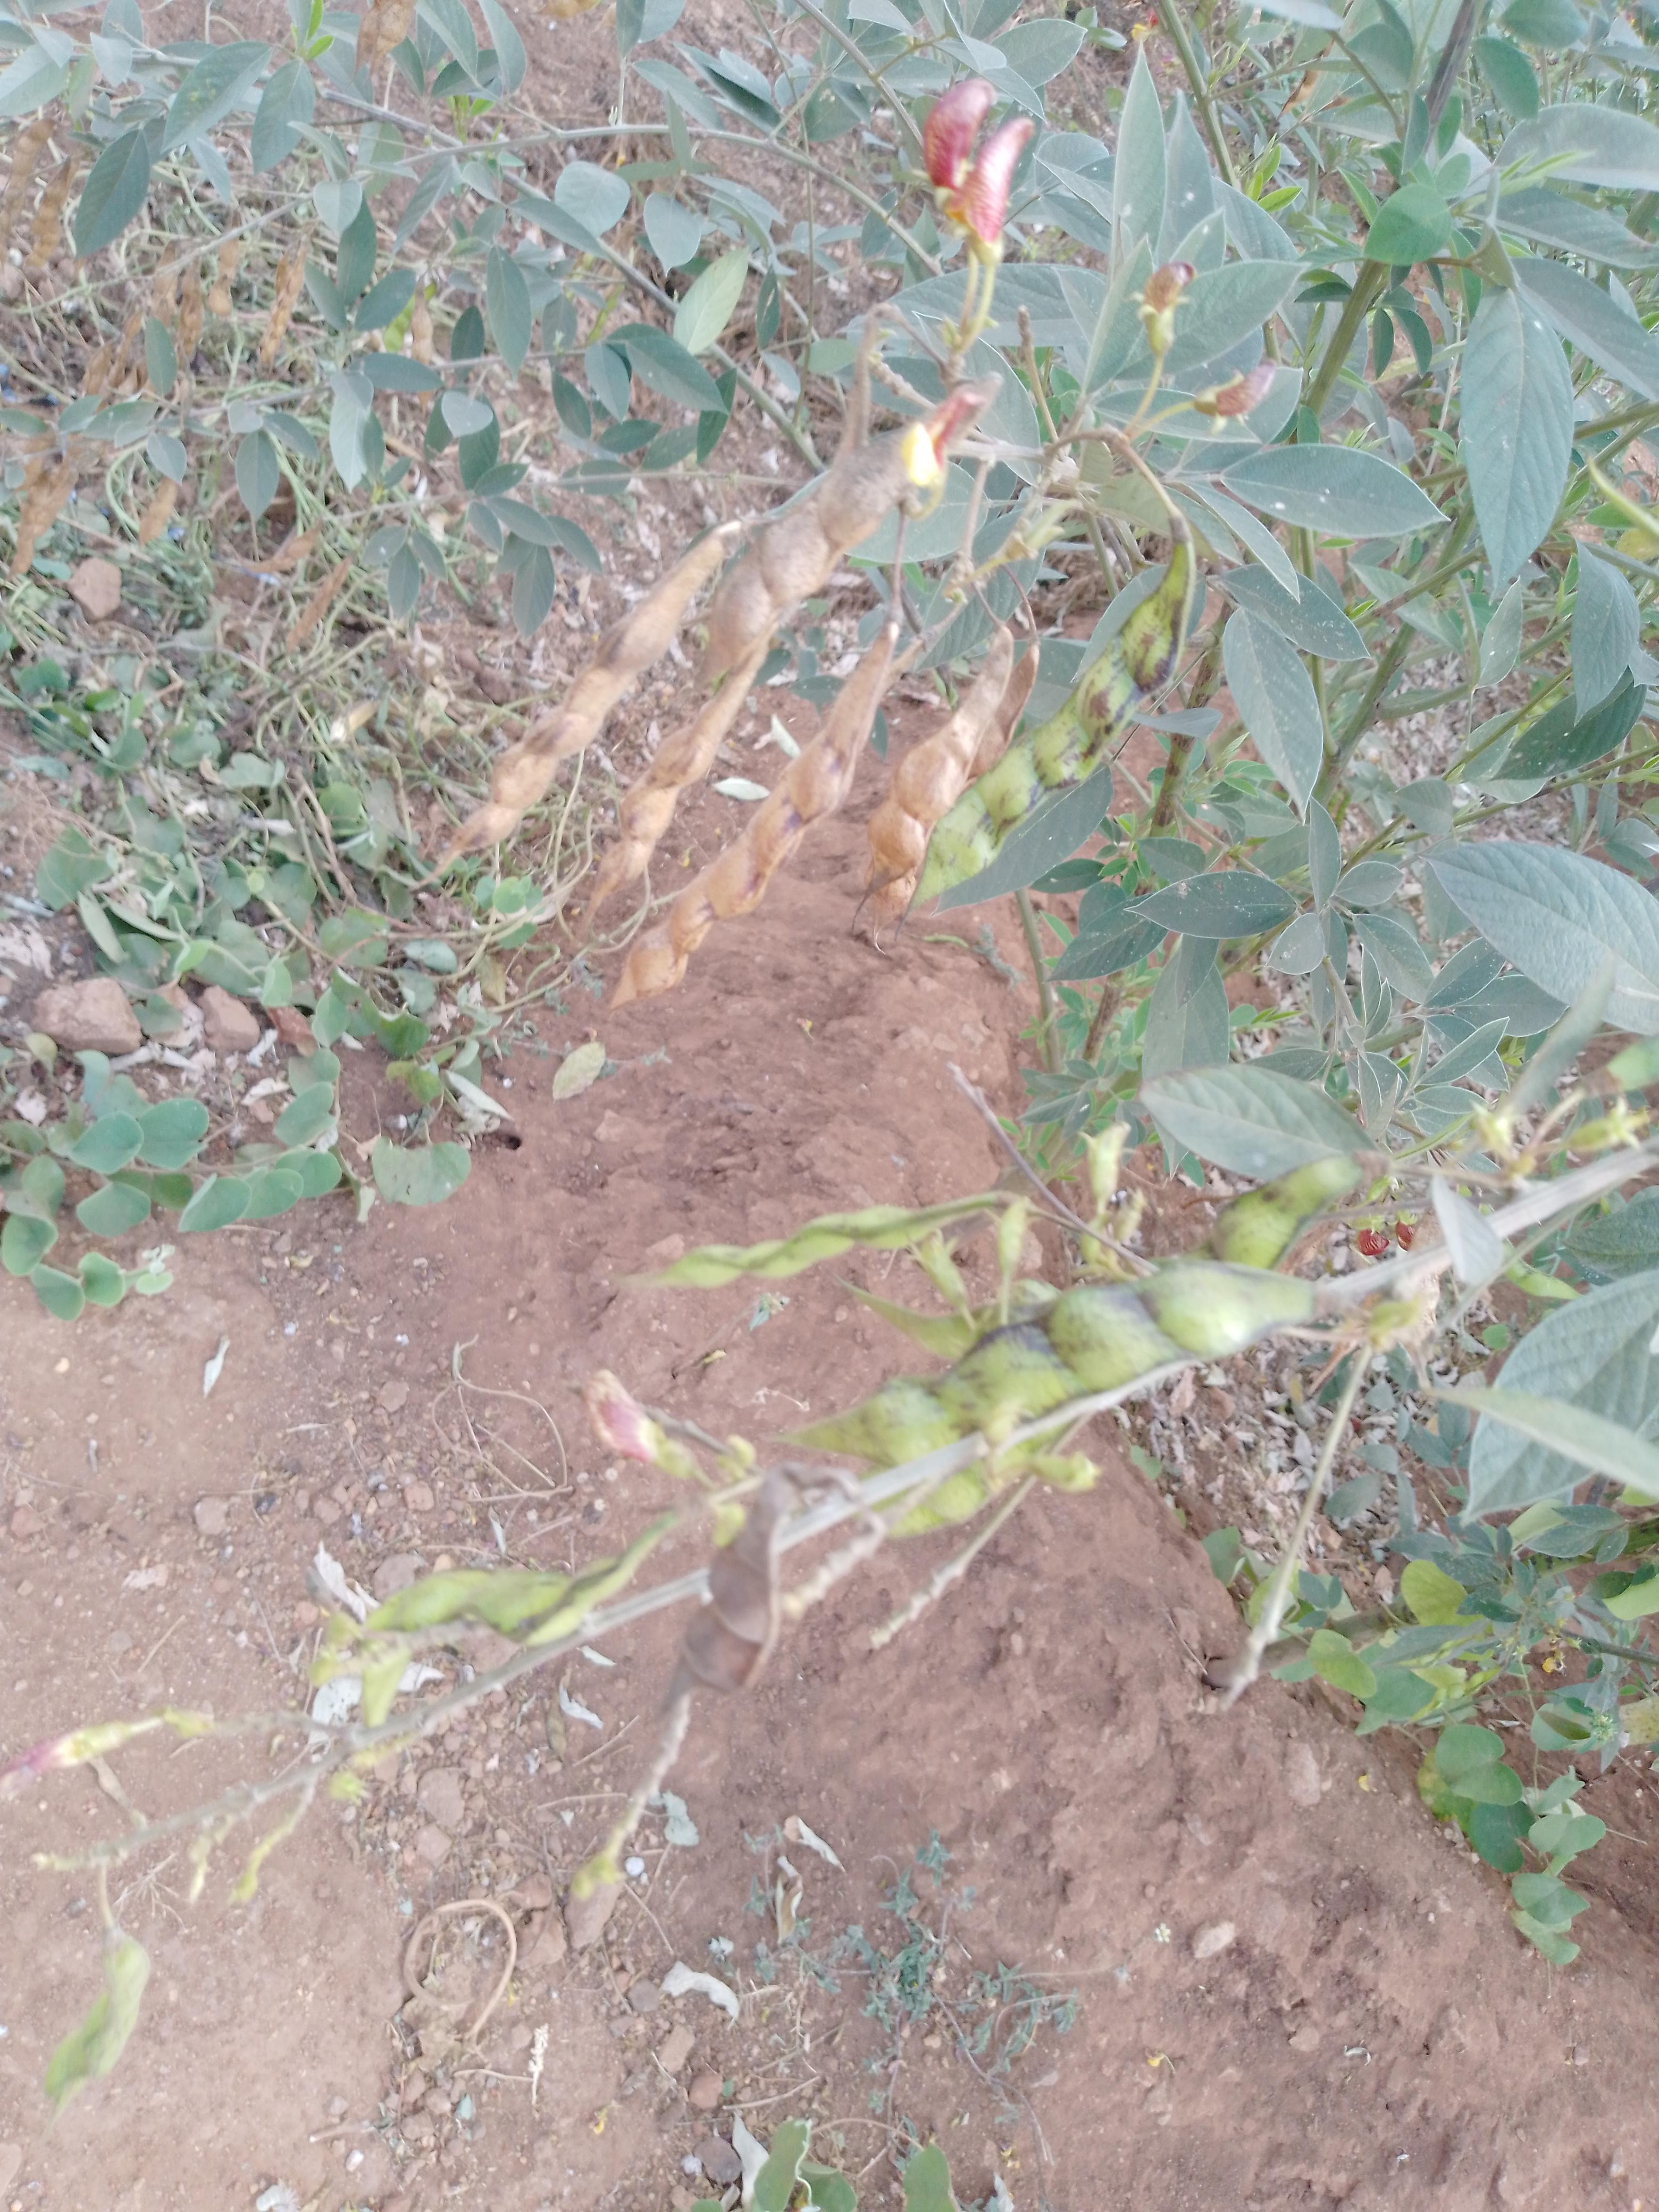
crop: pigeonpea
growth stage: harvest maturity
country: Malawi
